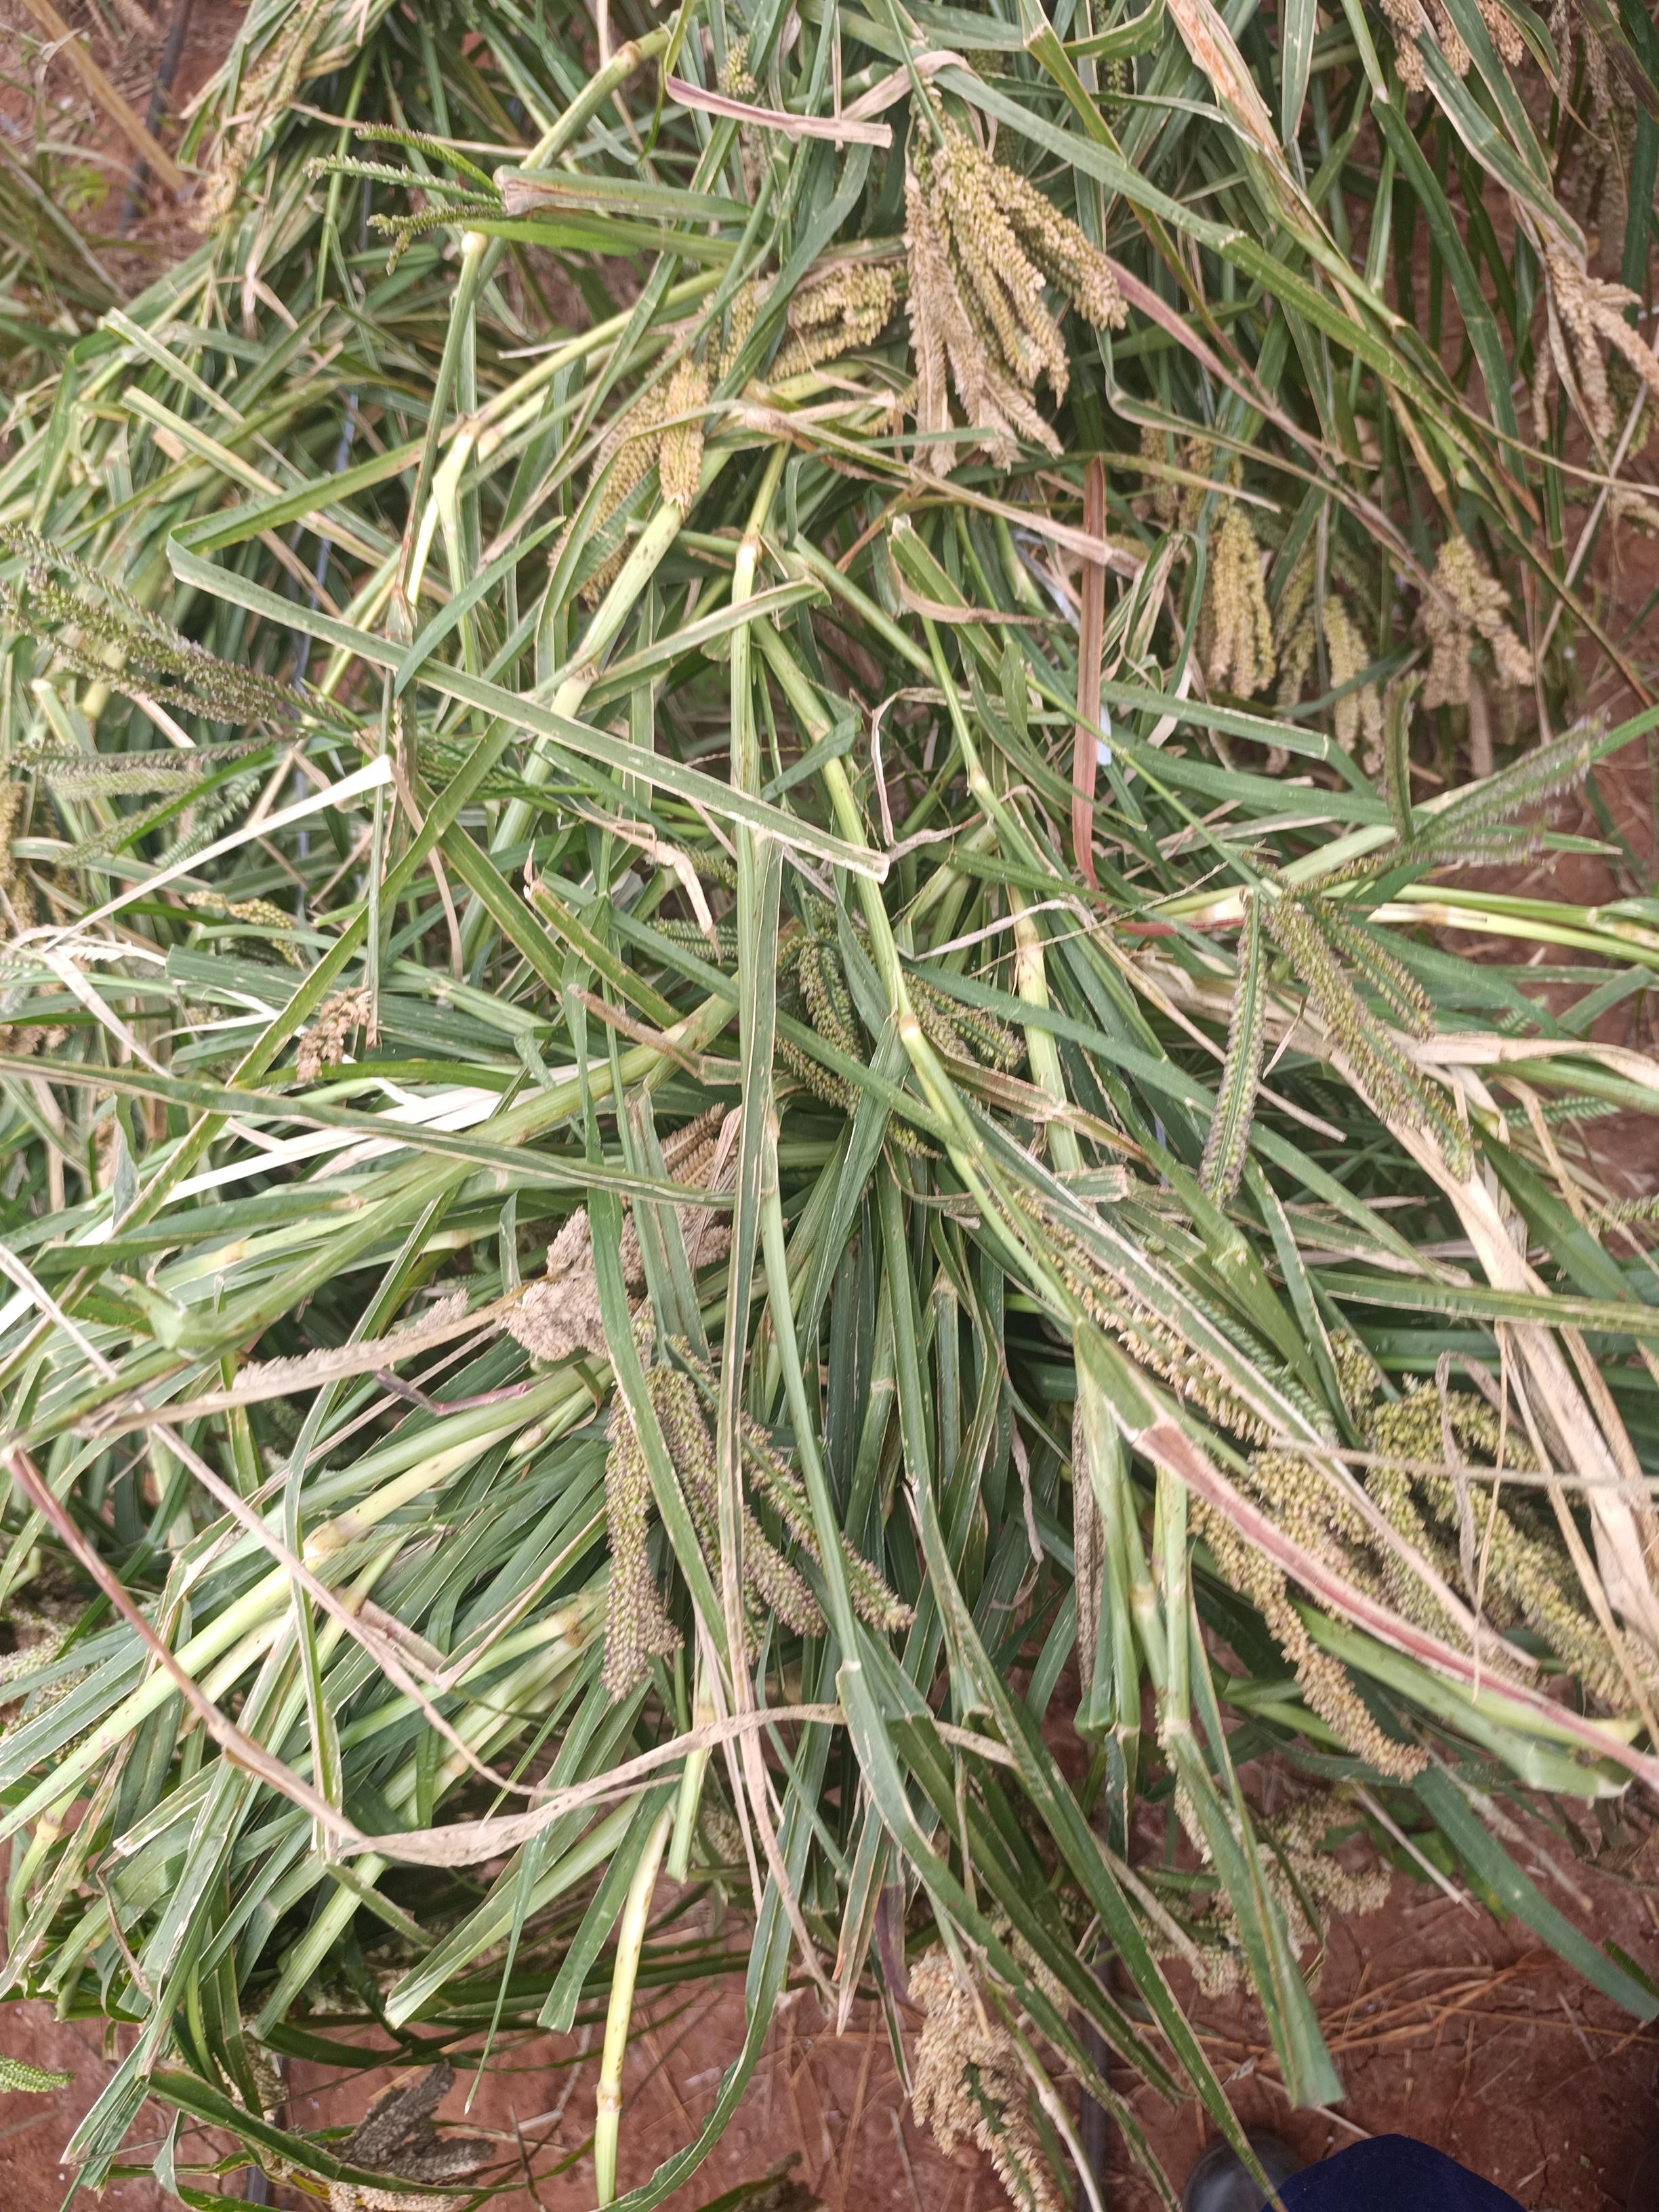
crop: finger millet
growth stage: filling grain
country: Kenya
